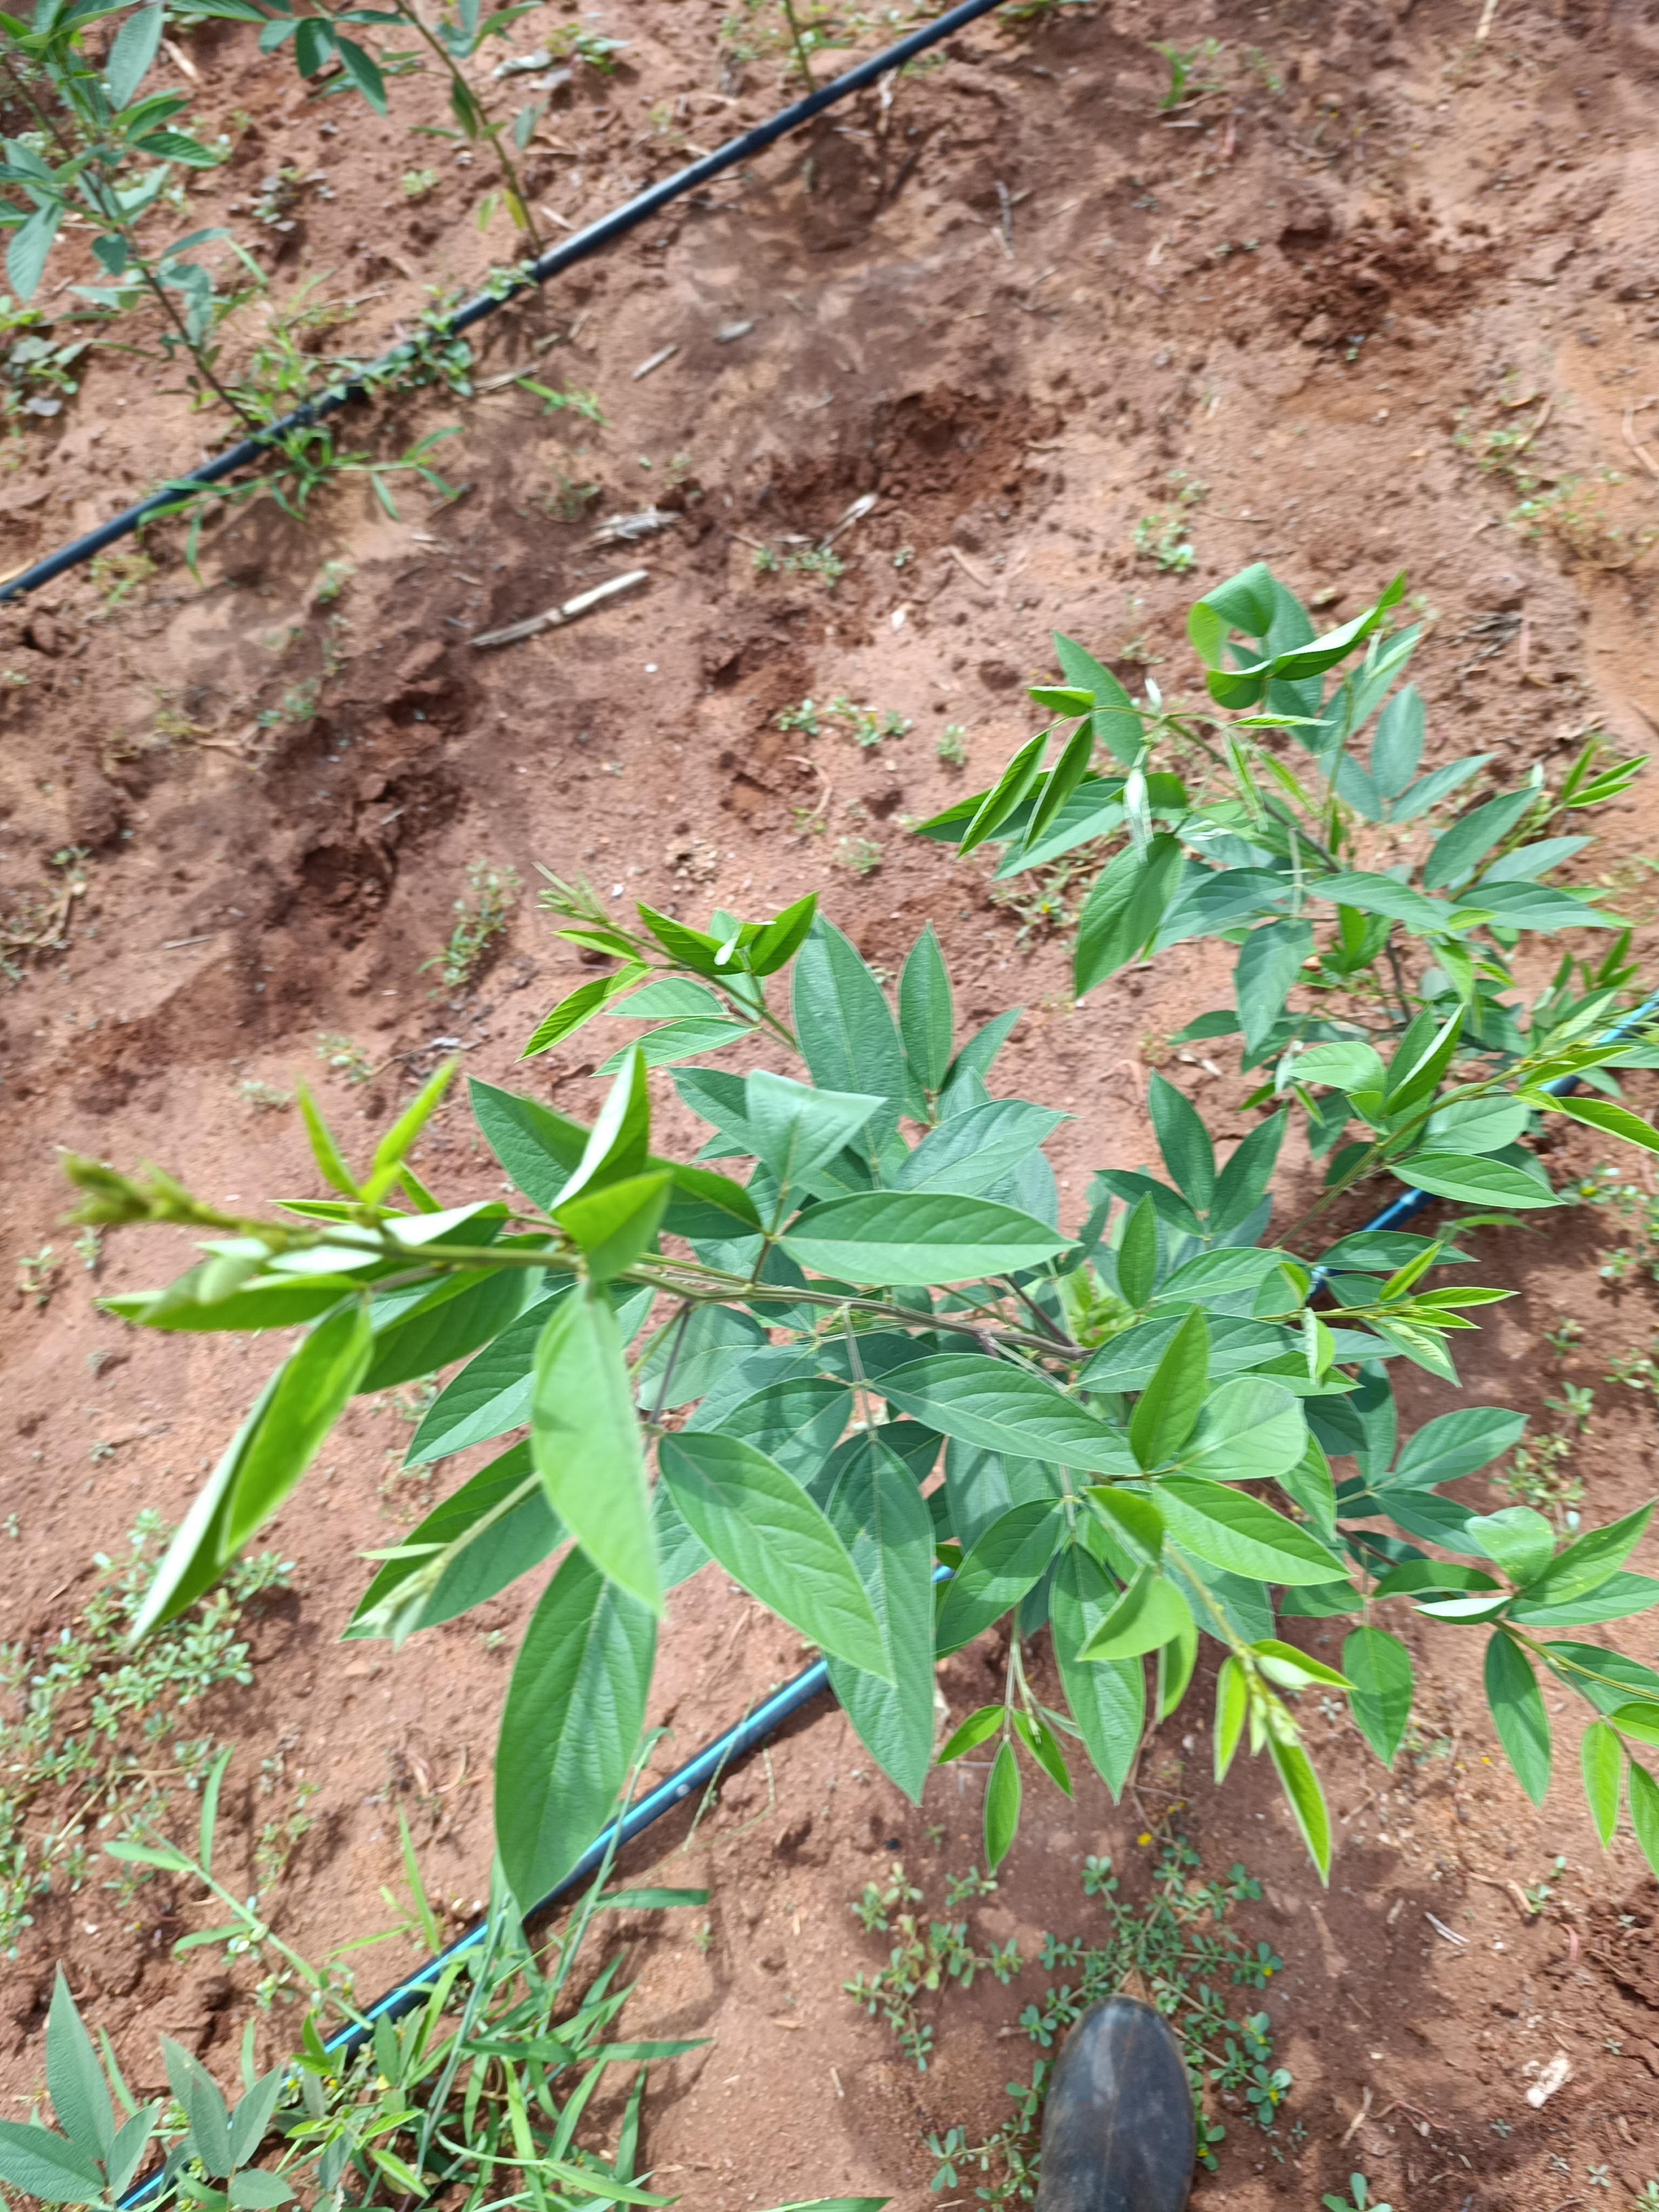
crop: pigeonpea
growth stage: vegetative
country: Kenya
